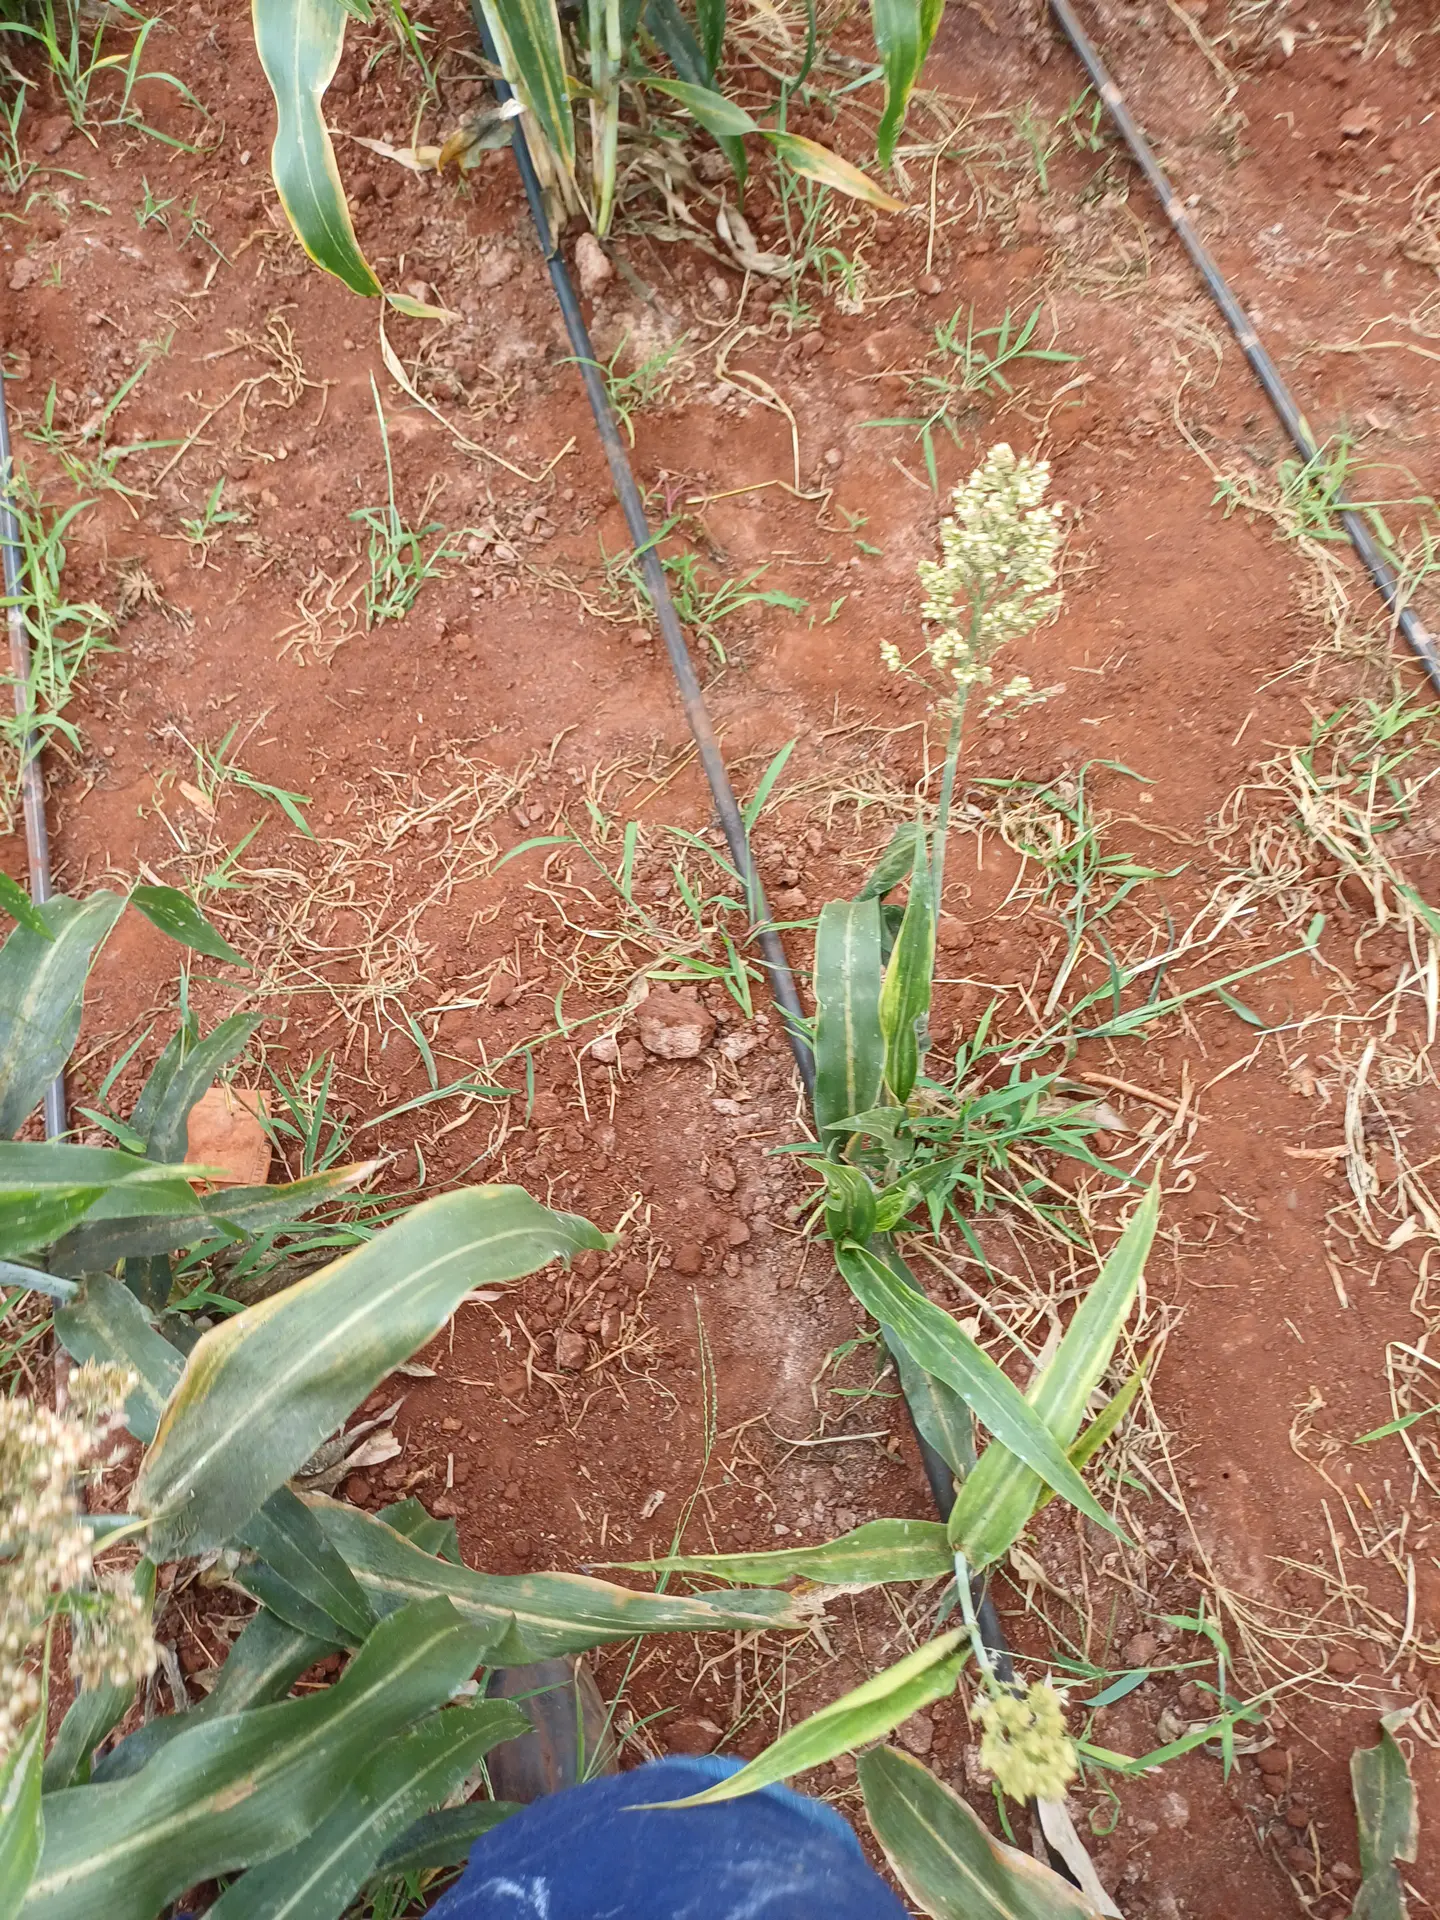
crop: sorghum
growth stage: filling grain
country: Kenya
